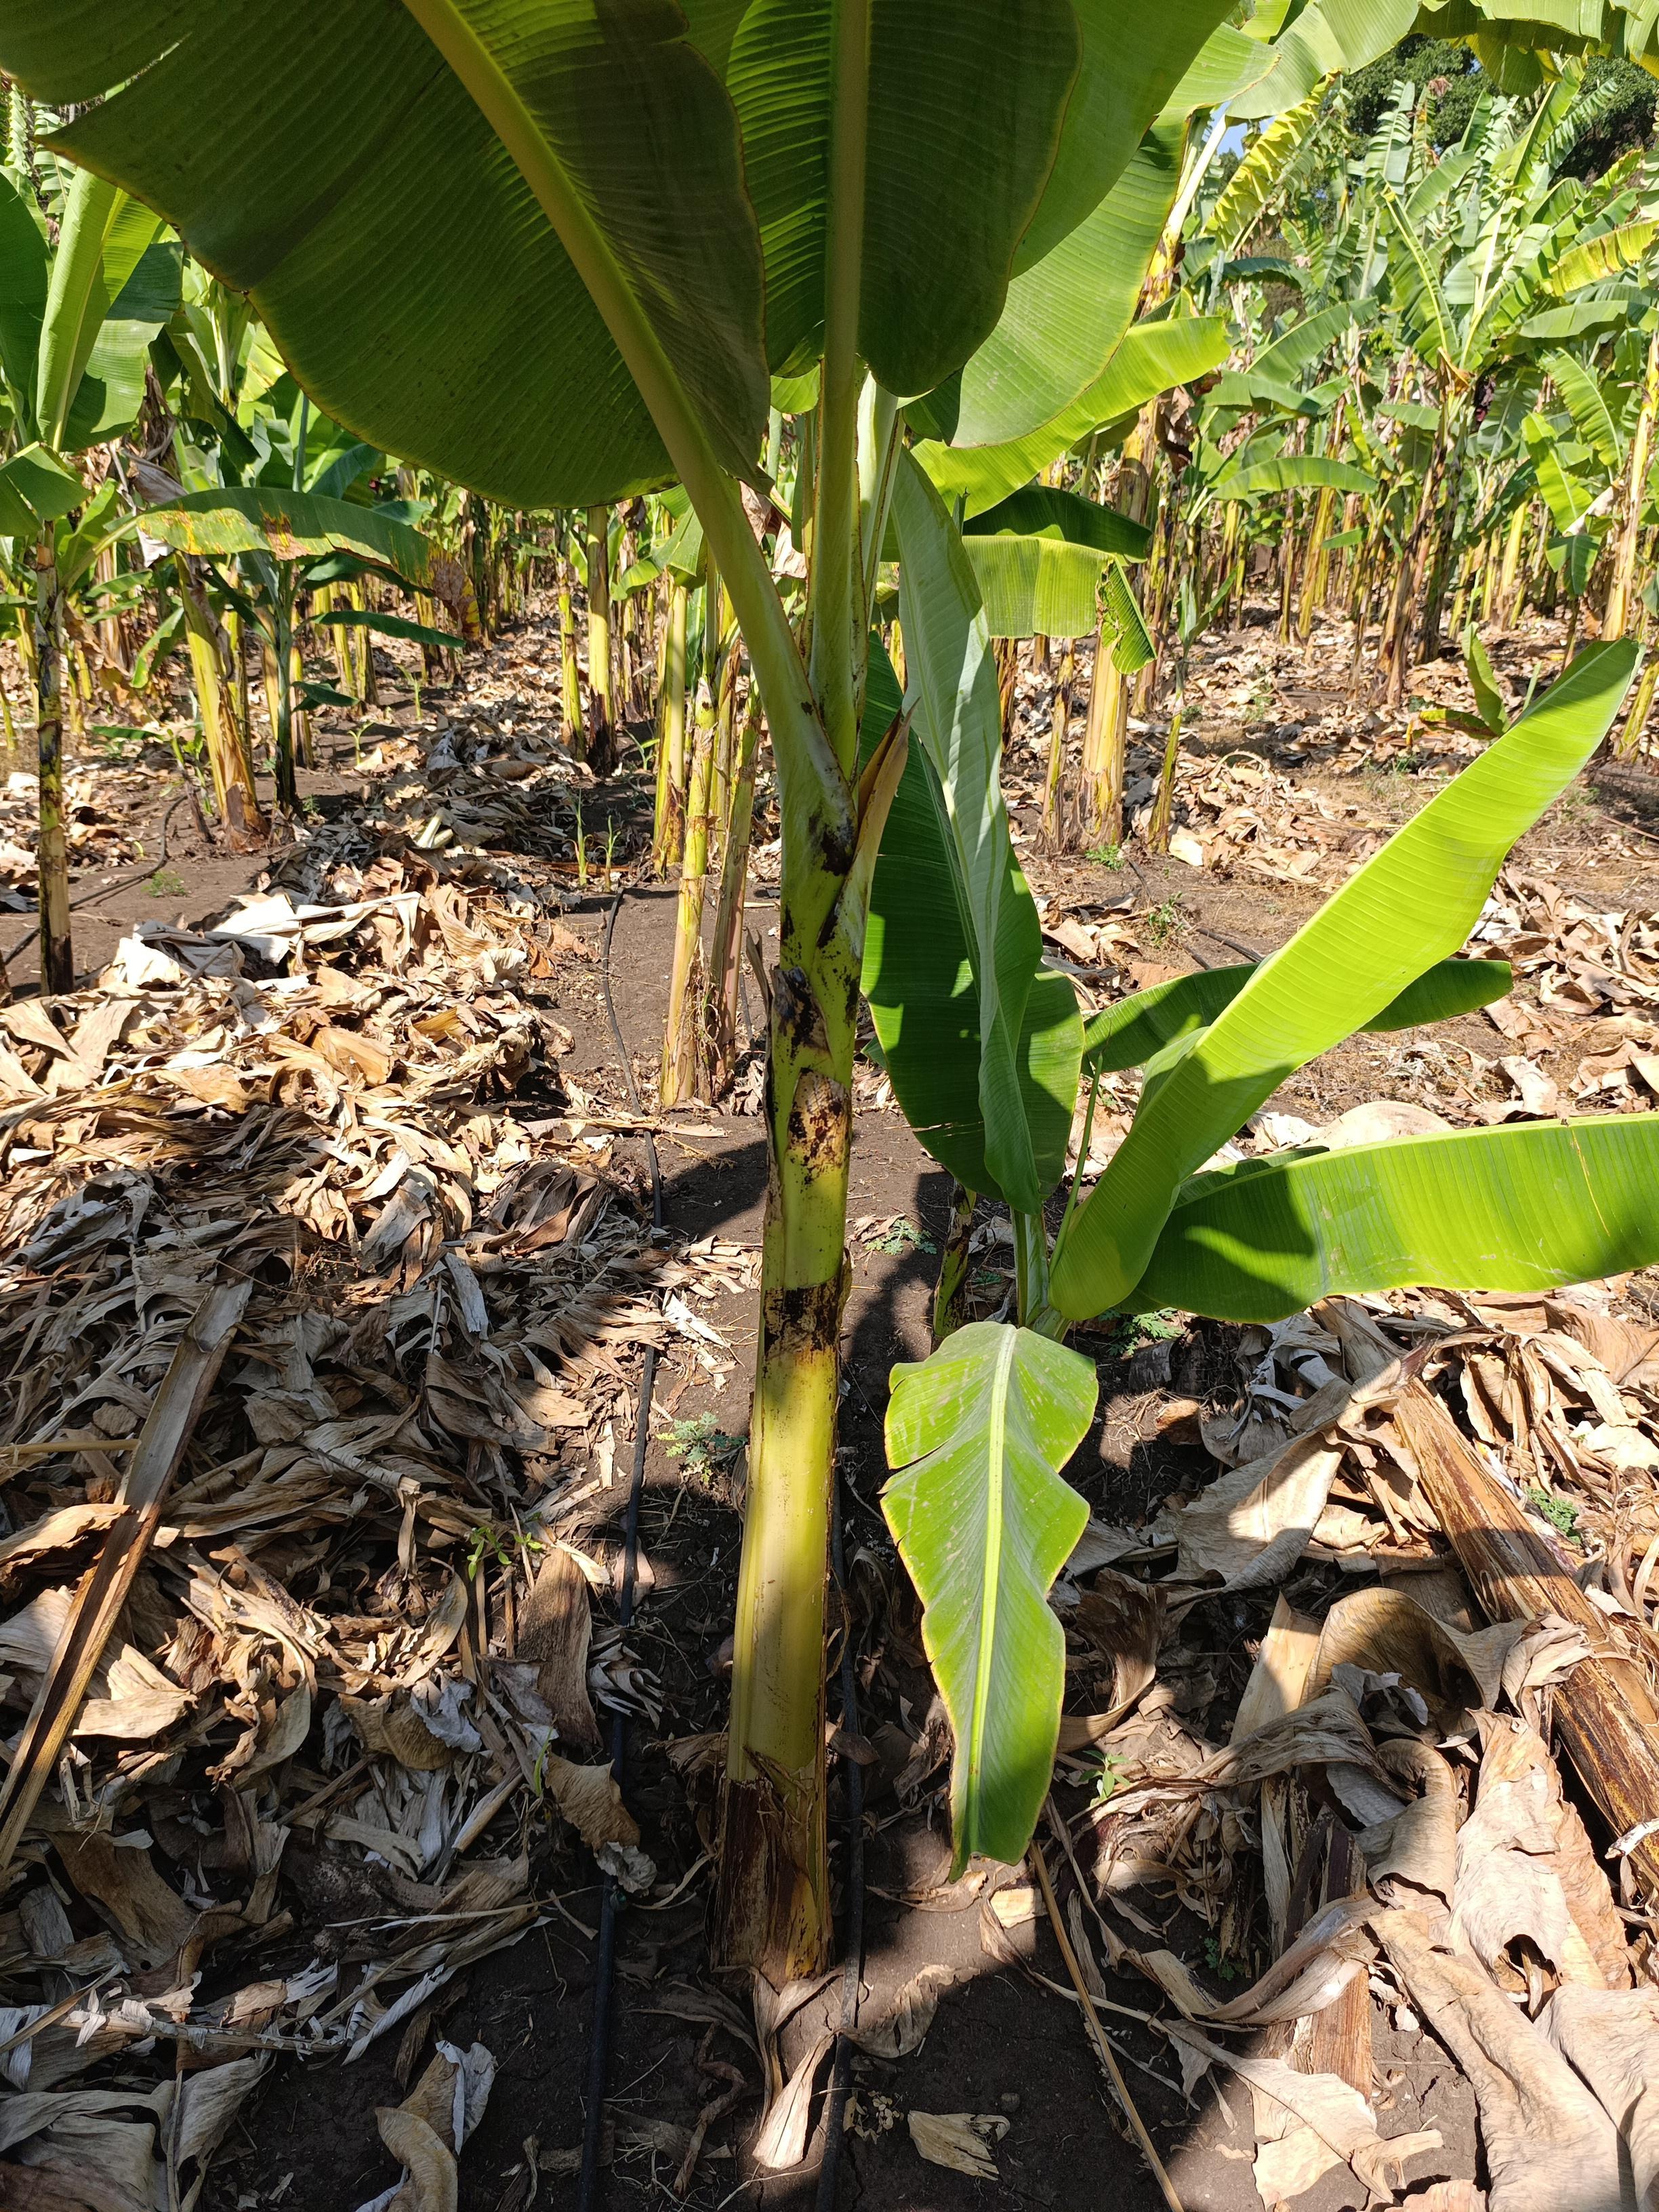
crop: banana
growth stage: vegetative
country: Tanzania
